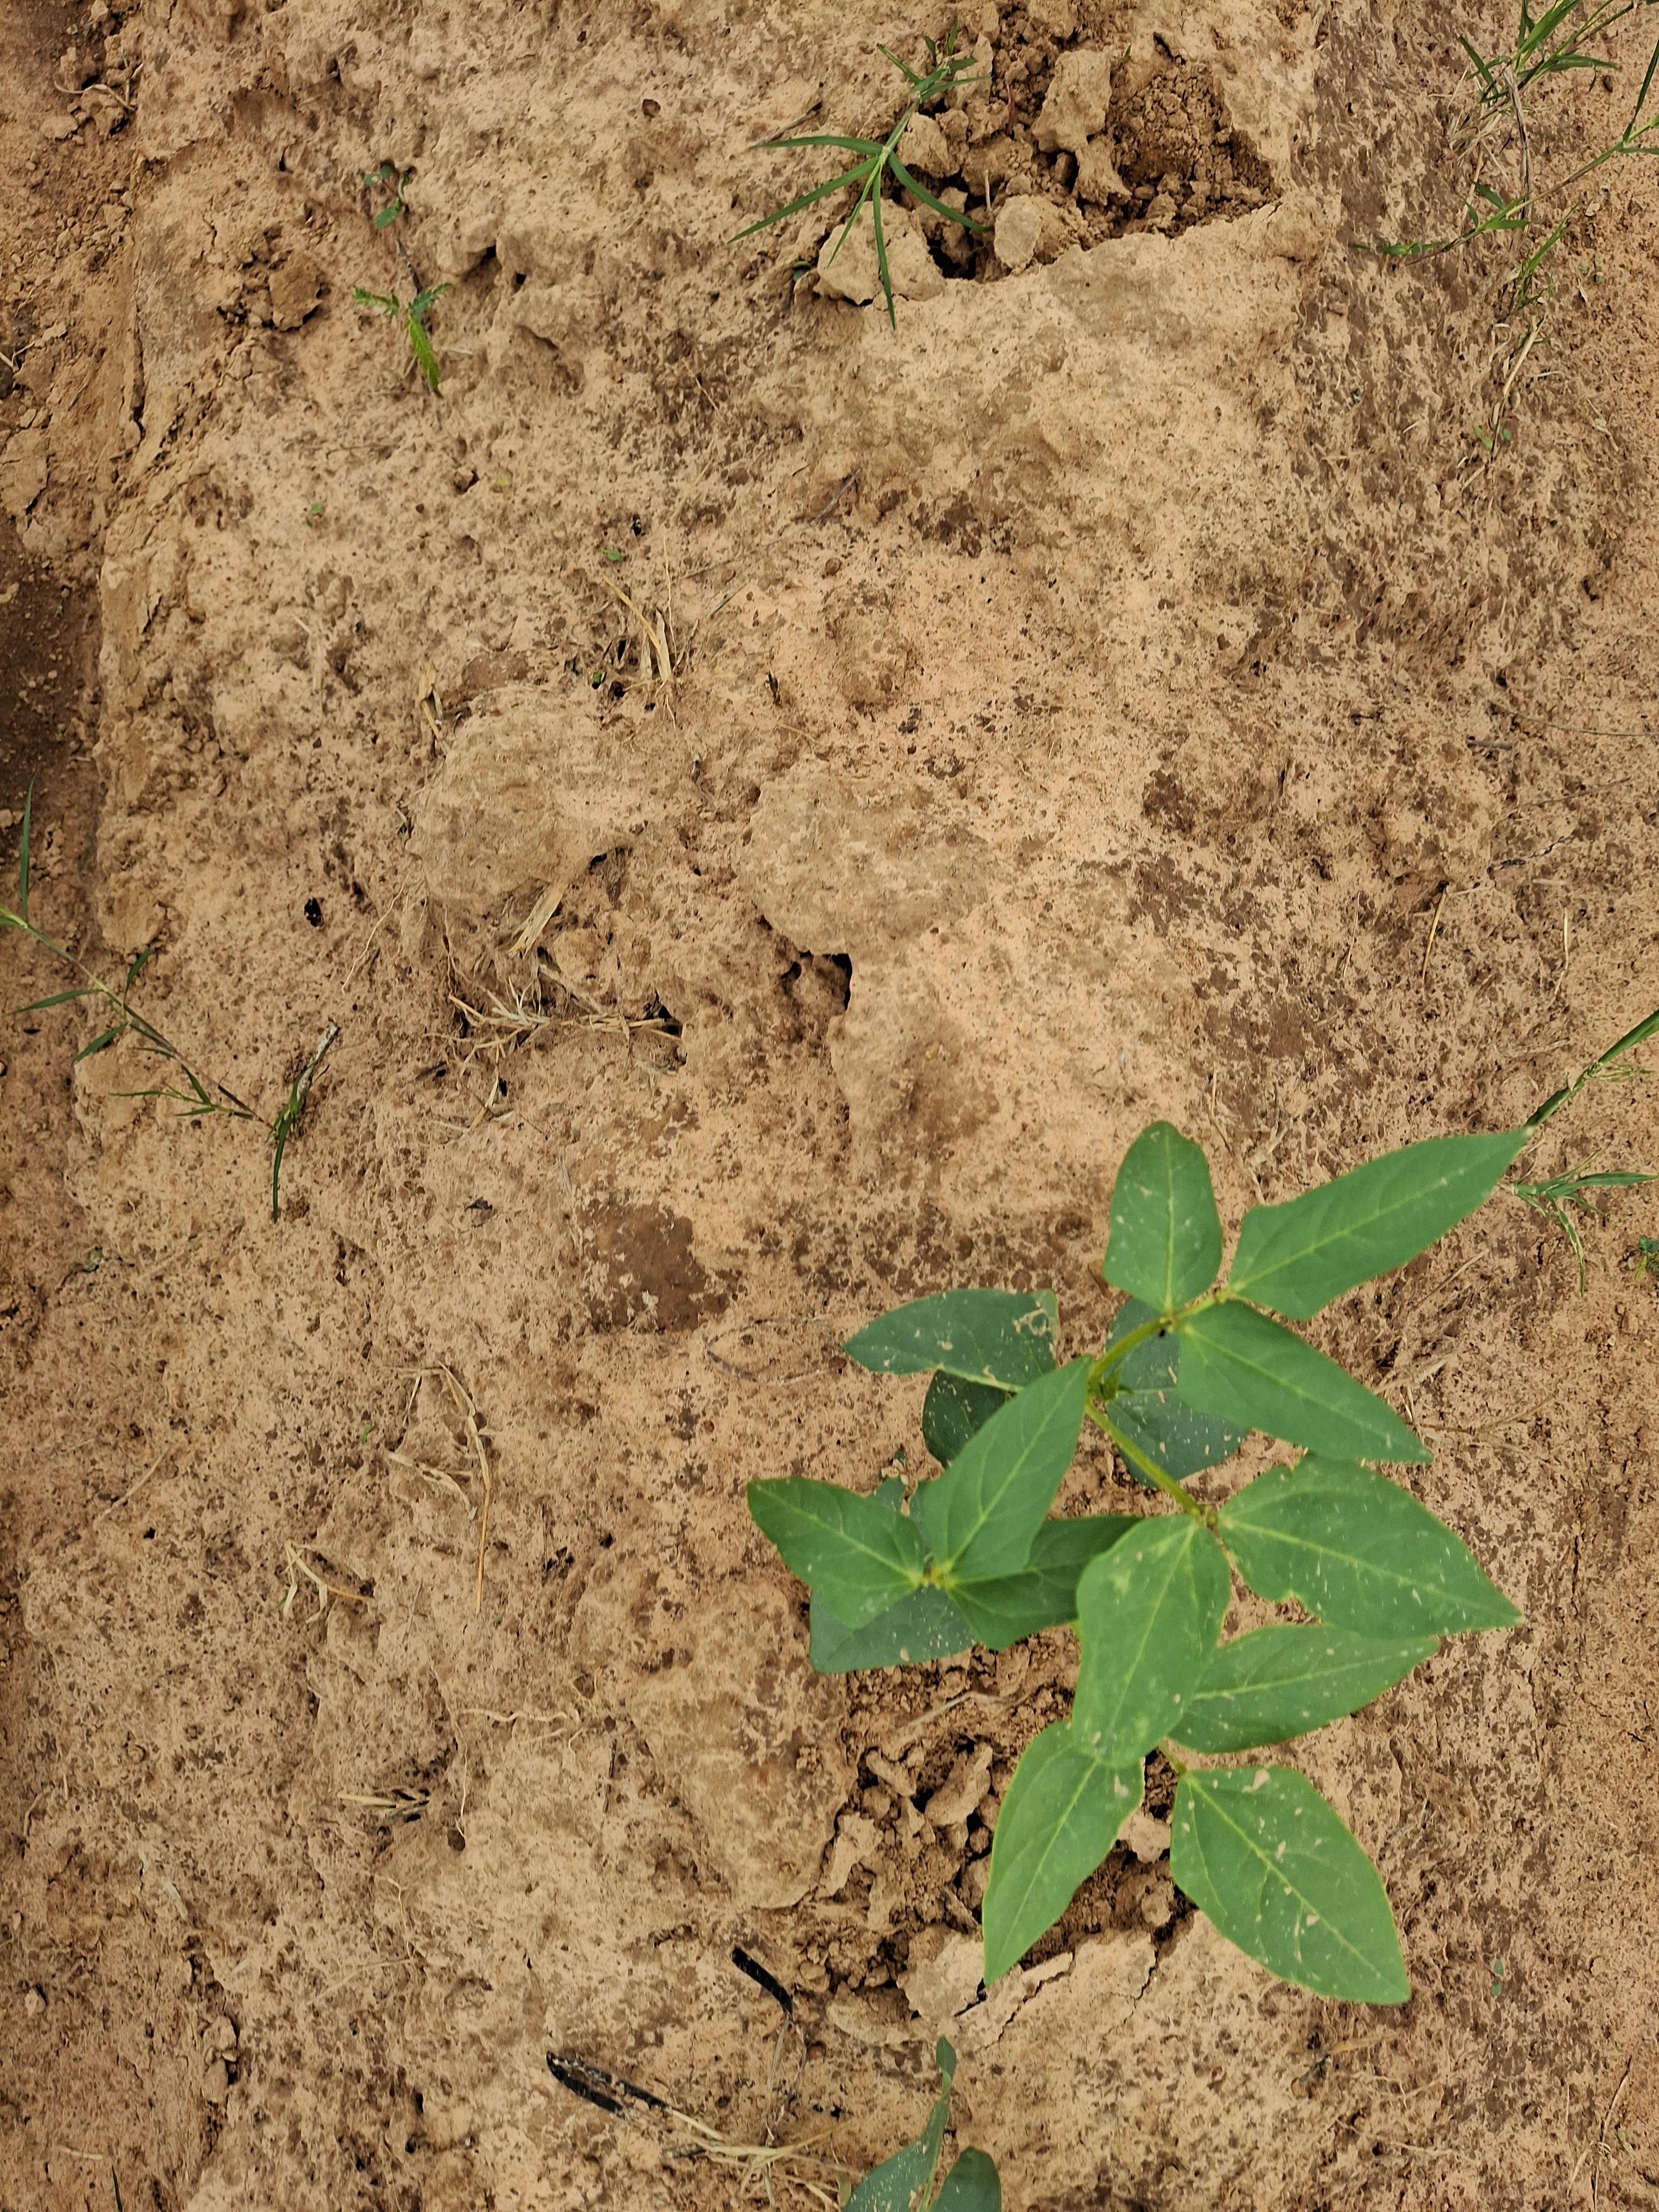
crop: cowpea
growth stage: emergence
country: Nigeria
